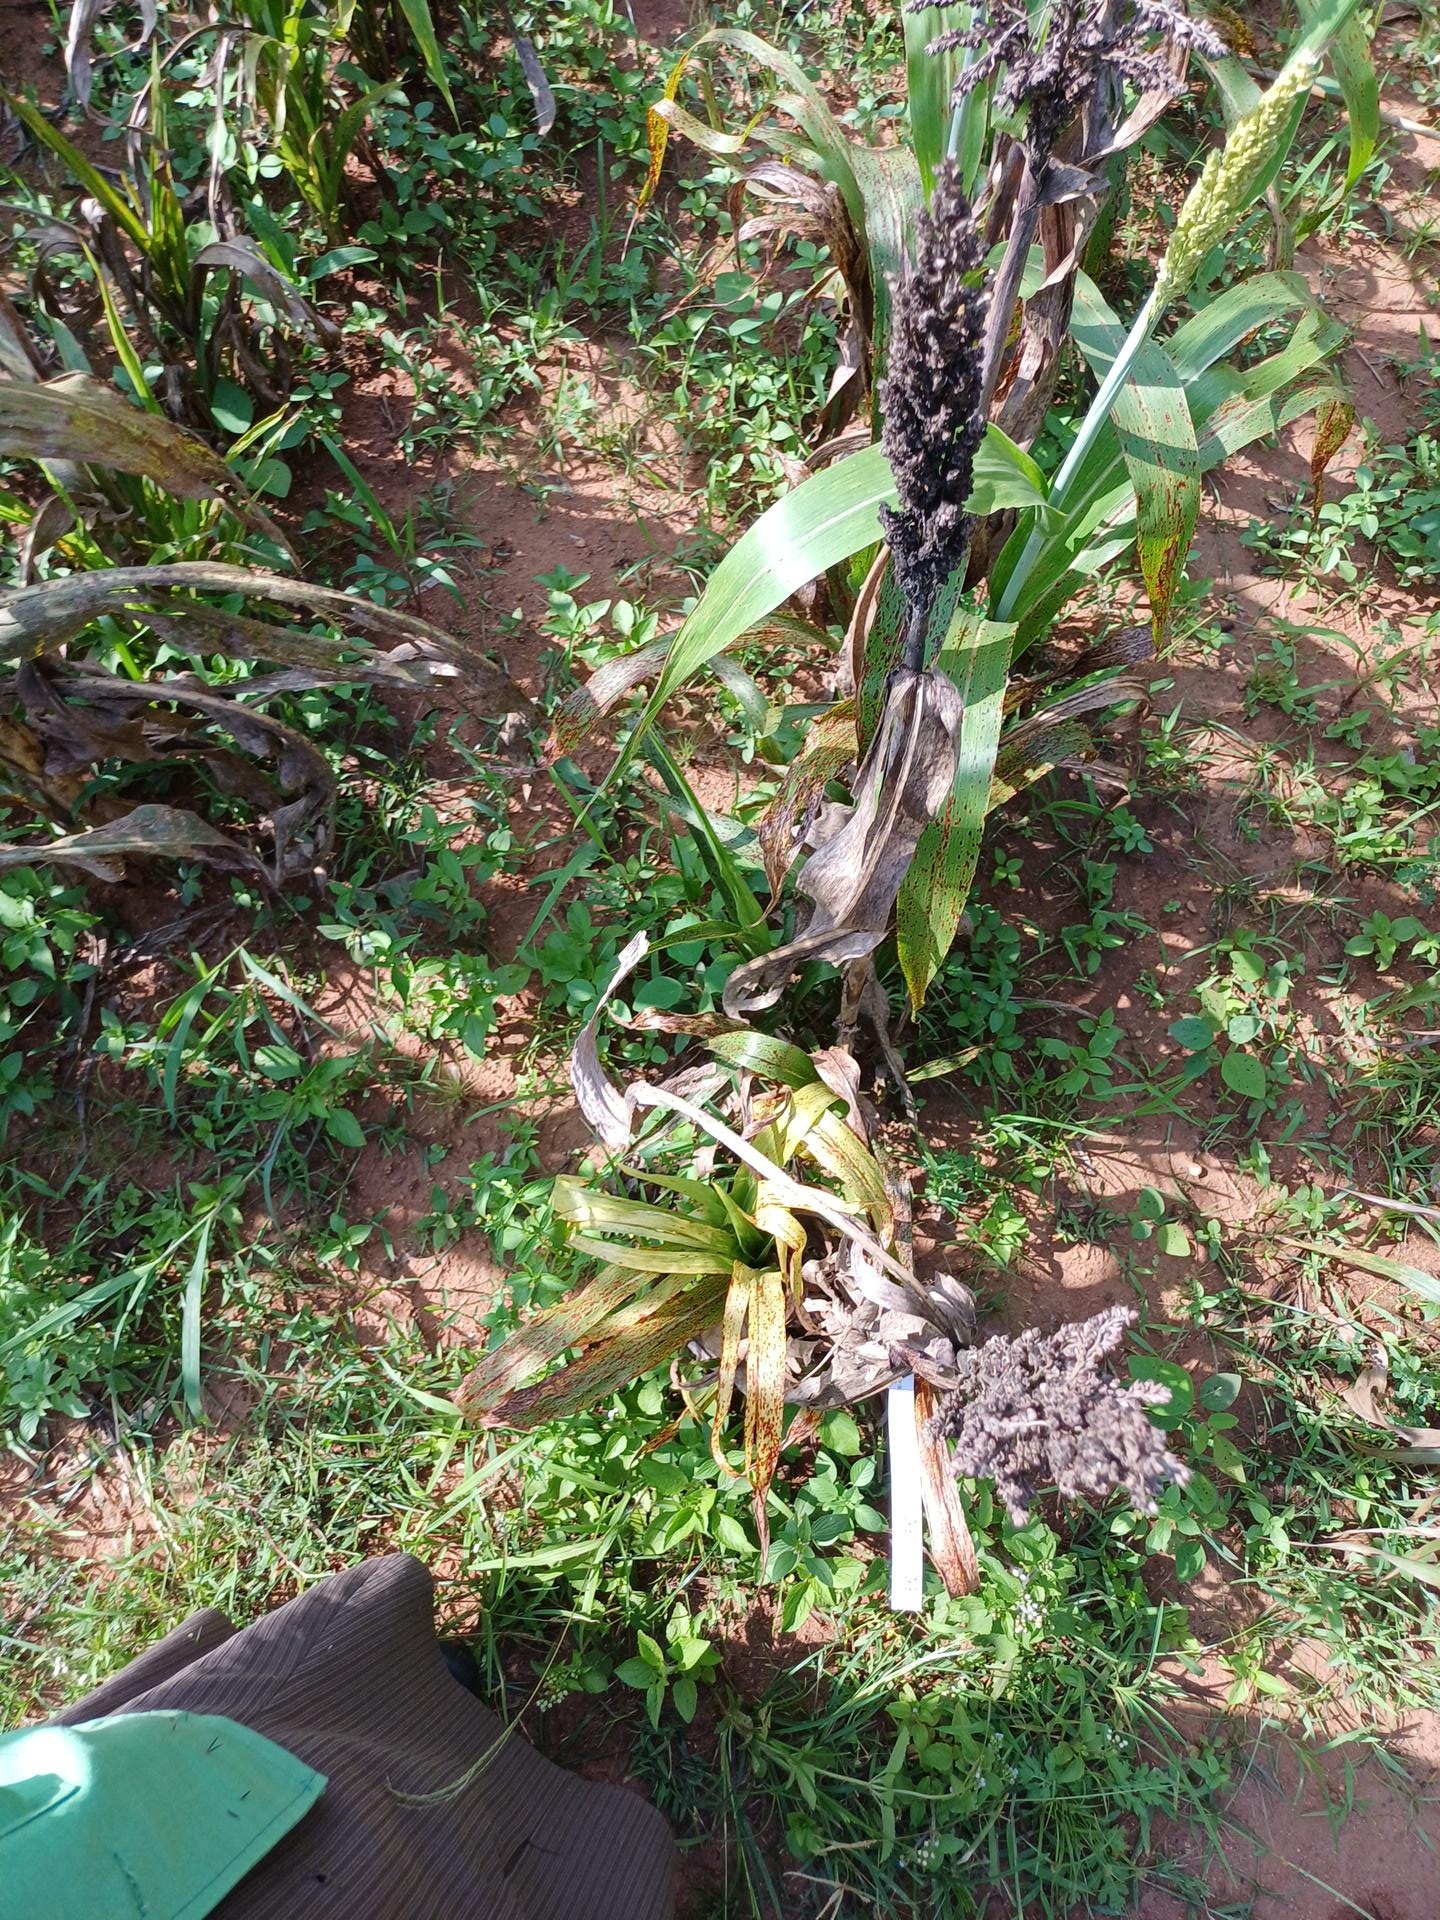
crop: sorghum
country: Kenya
